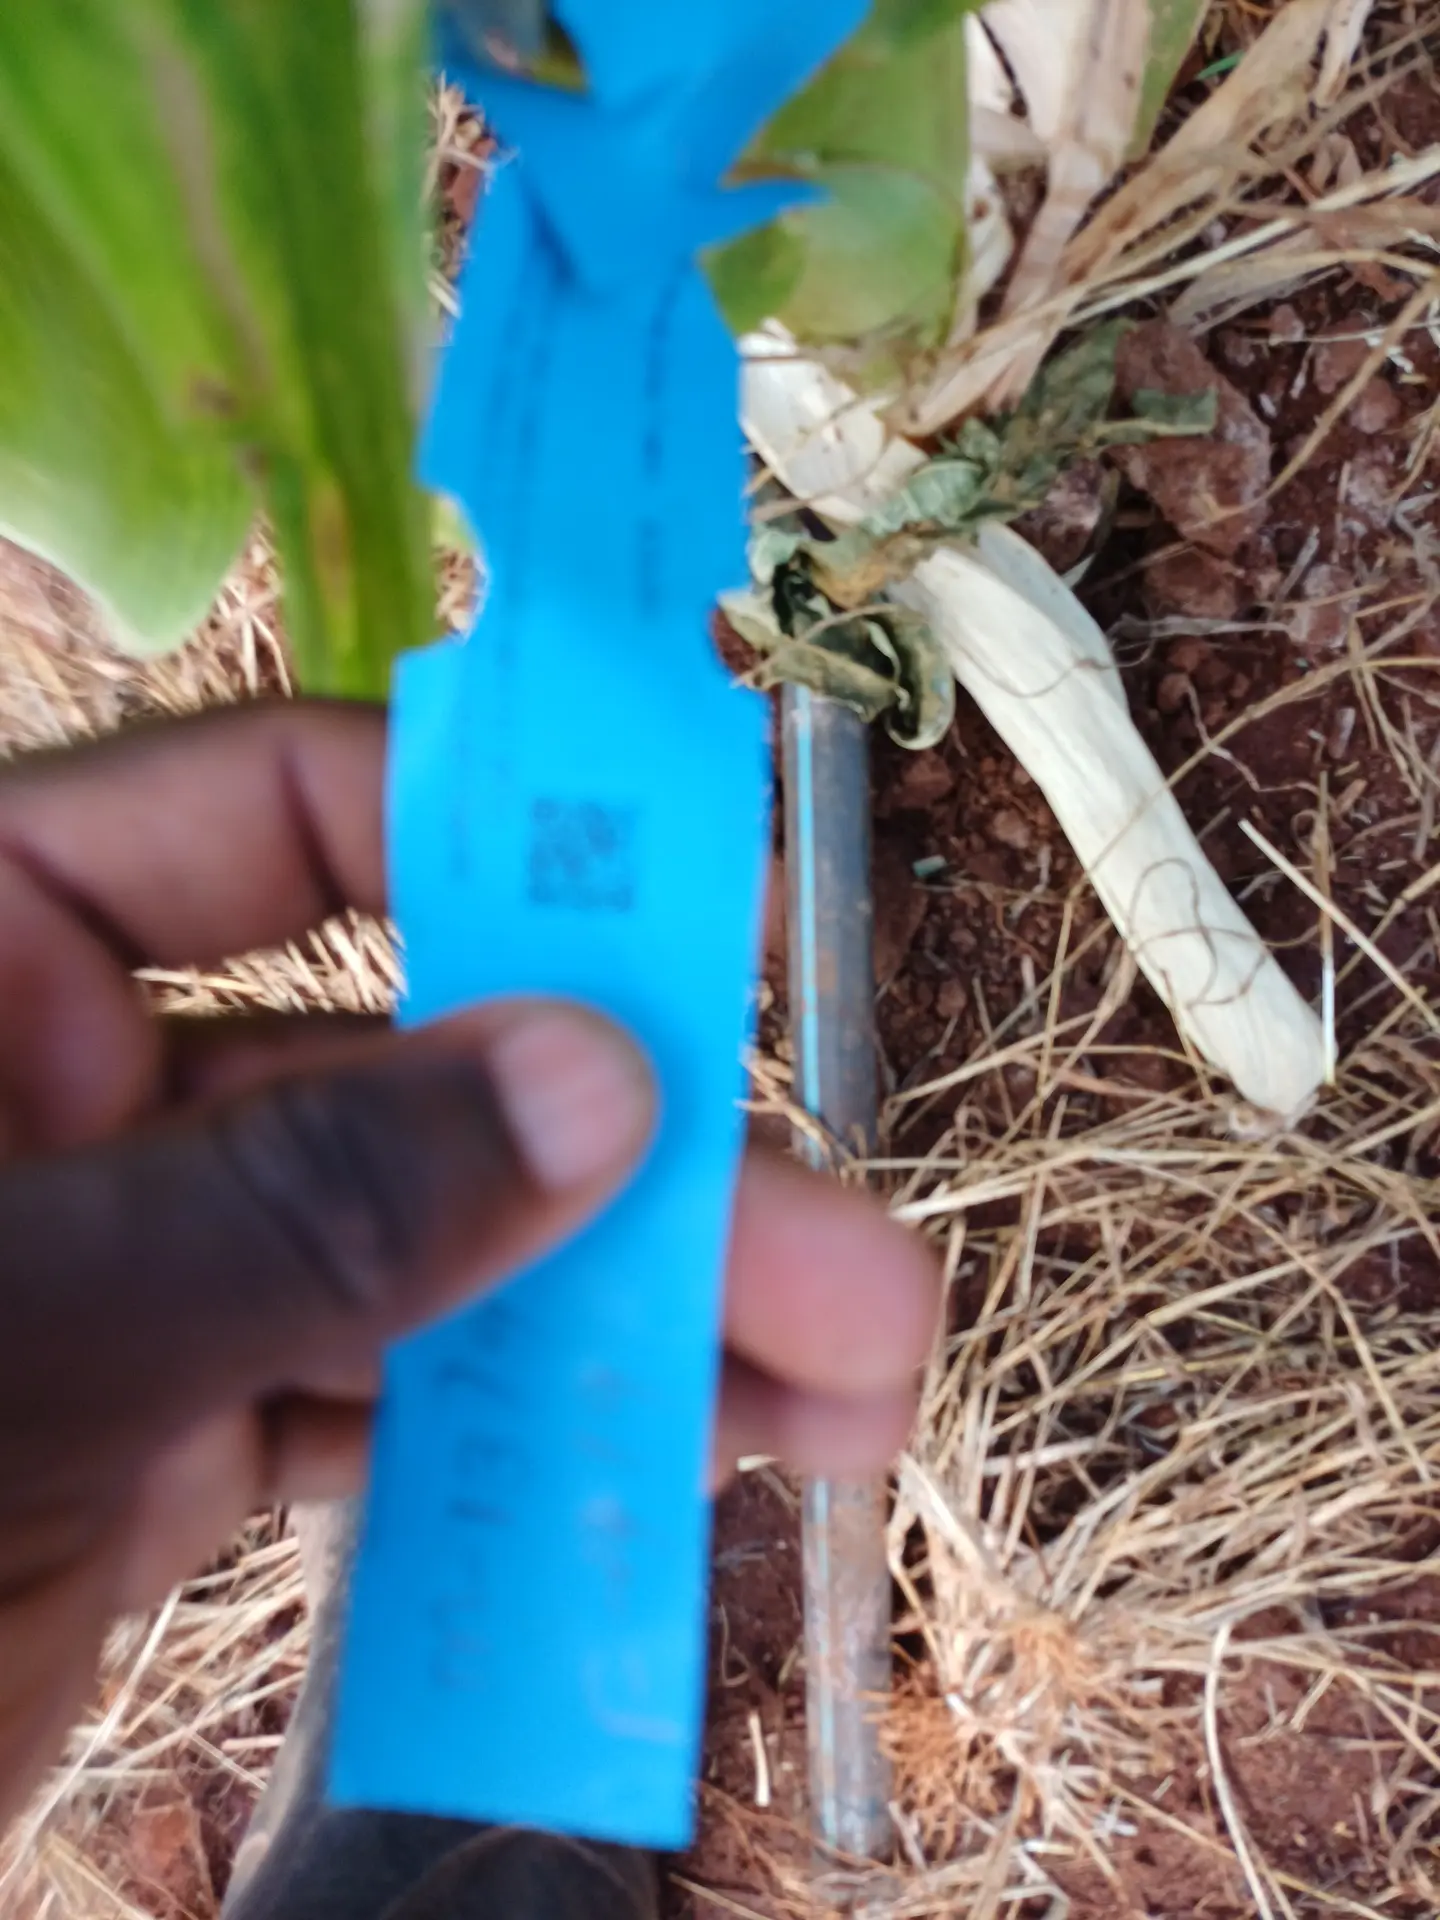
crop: maize
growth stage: flowering
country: Kenya
